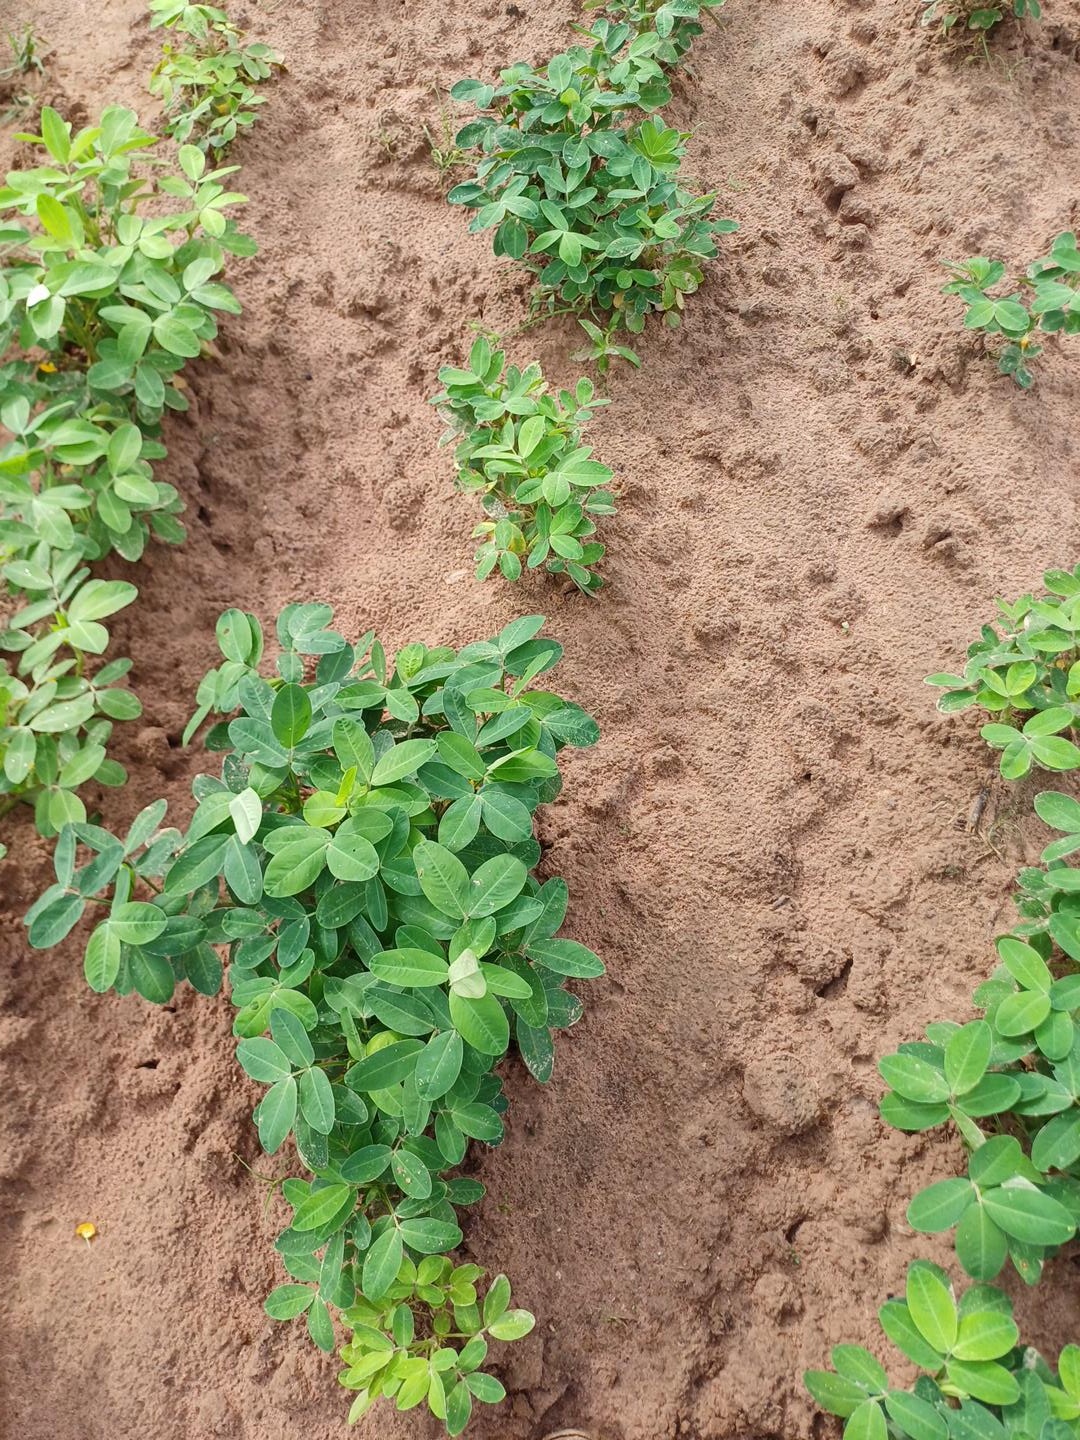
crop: groundnut
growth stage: flowering
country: Senegal
